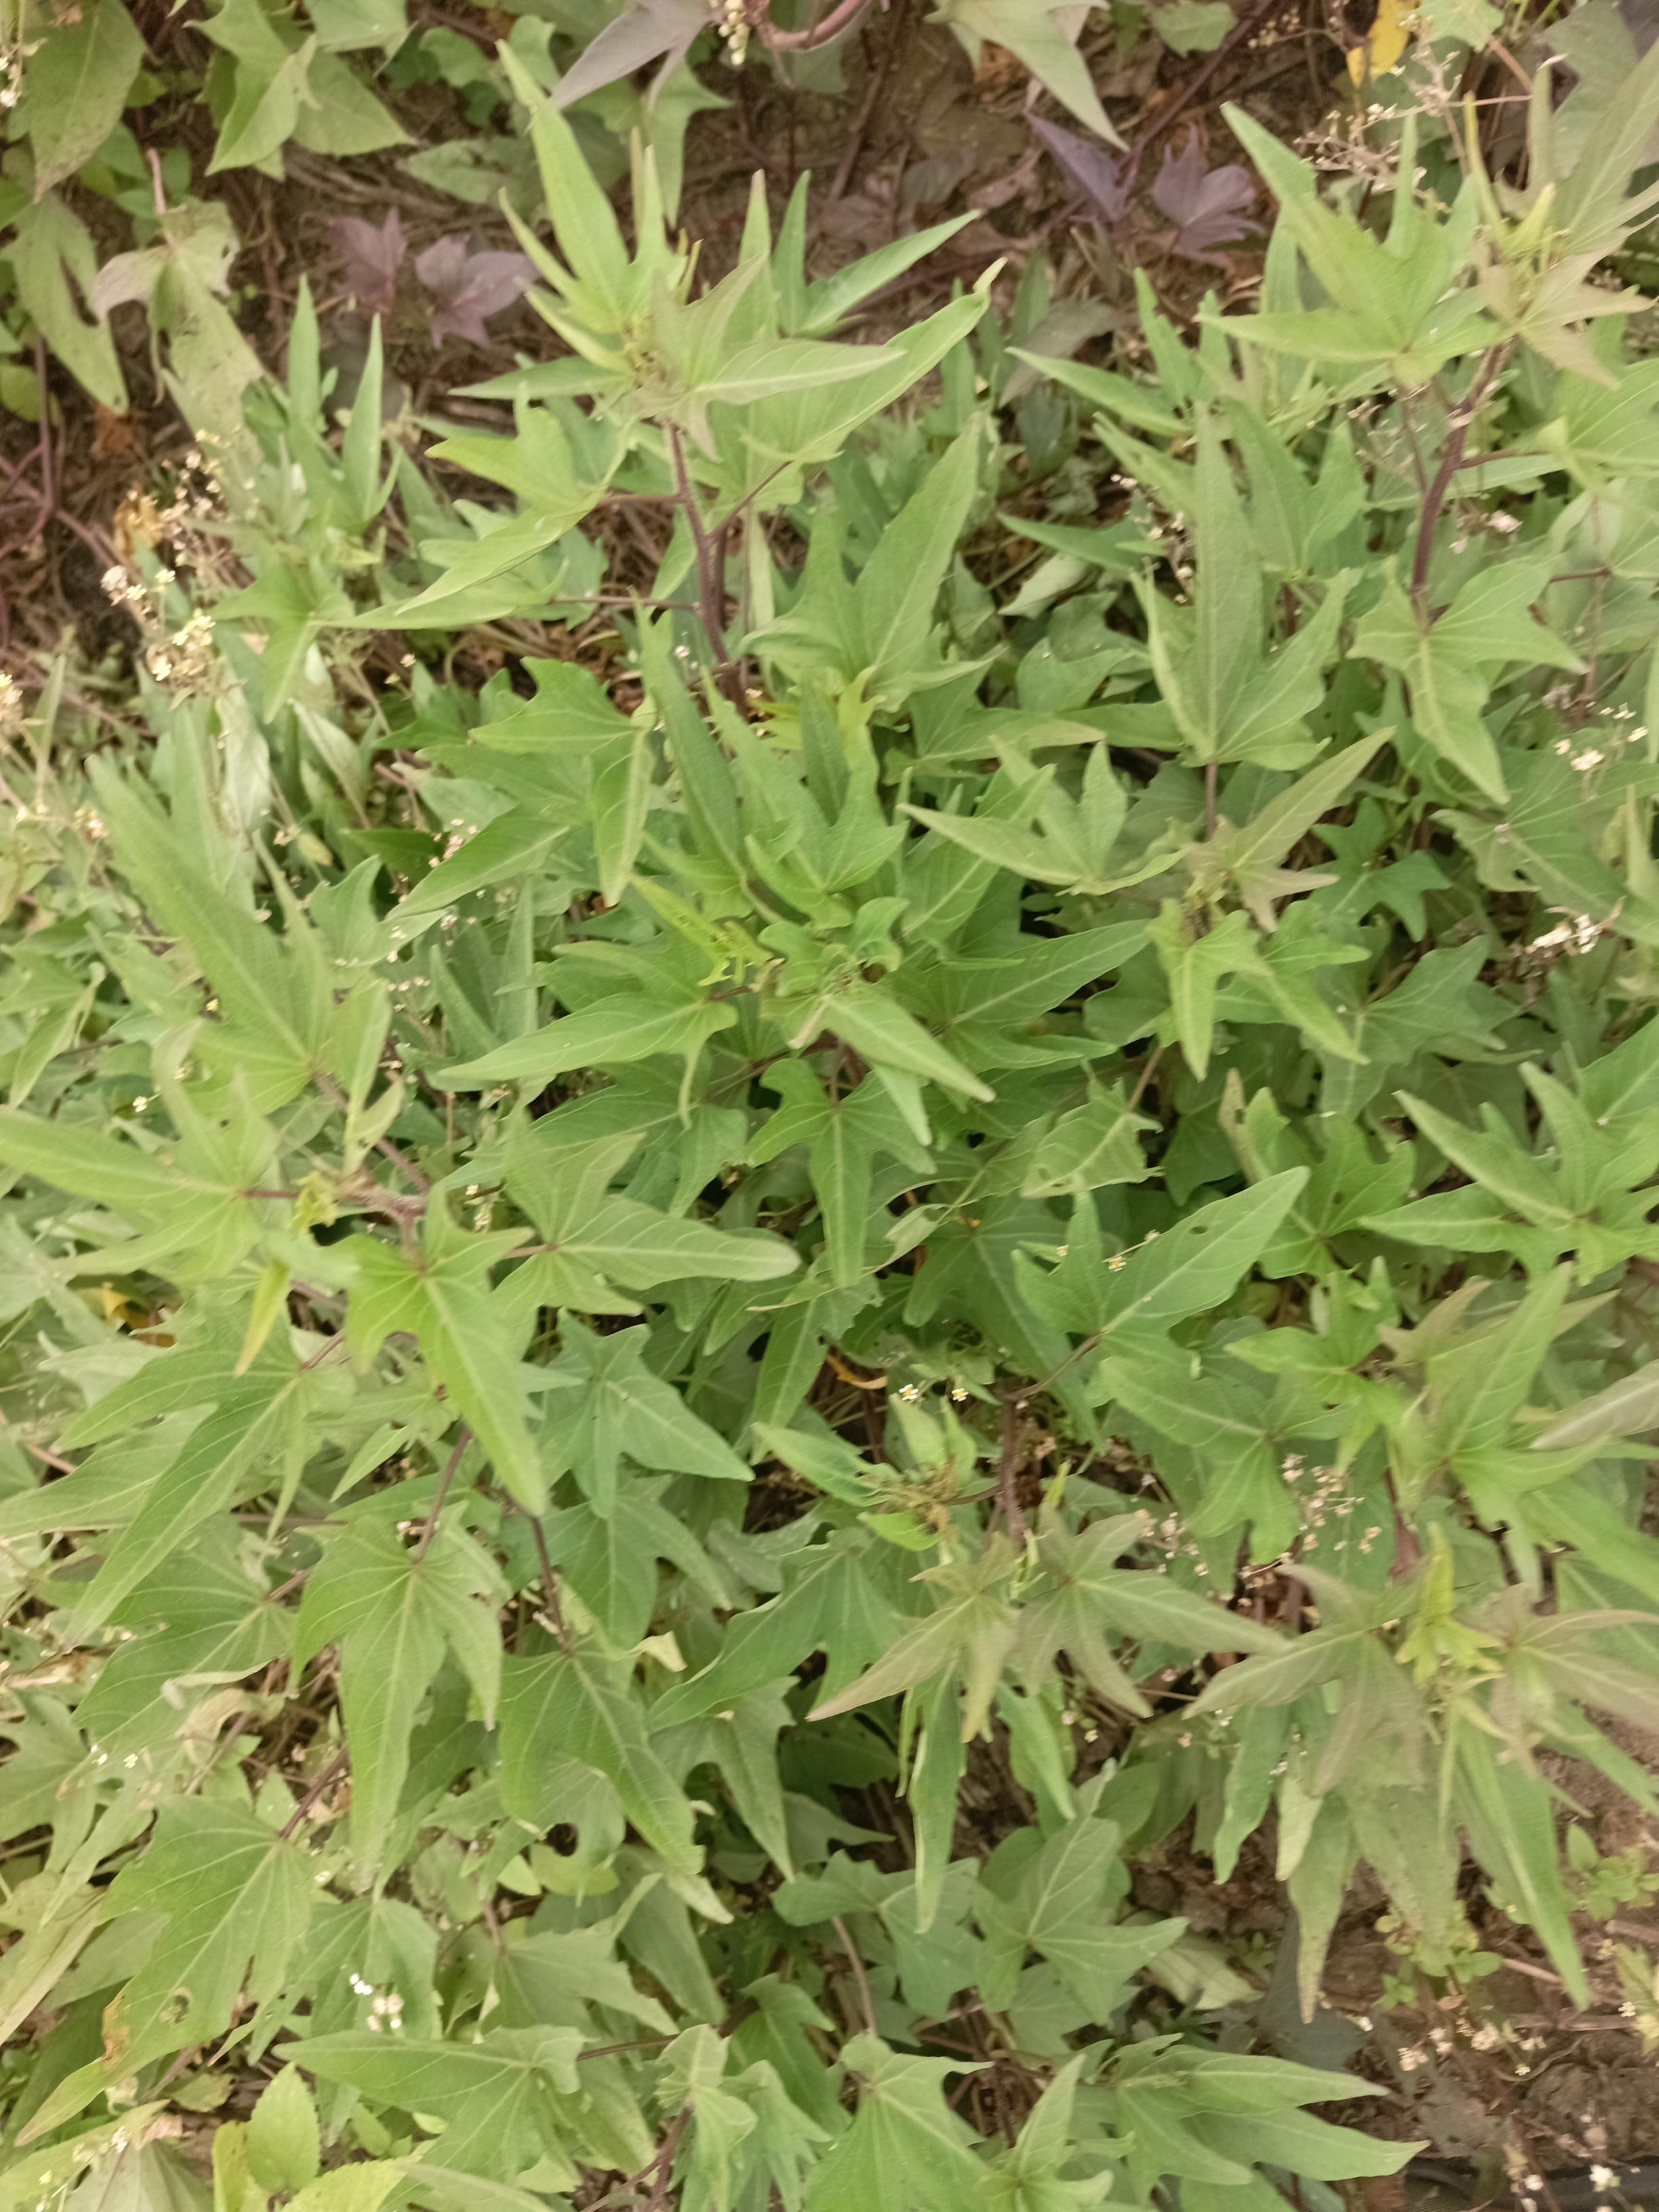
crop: sweet potato
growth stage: flowering
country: Tanzania
